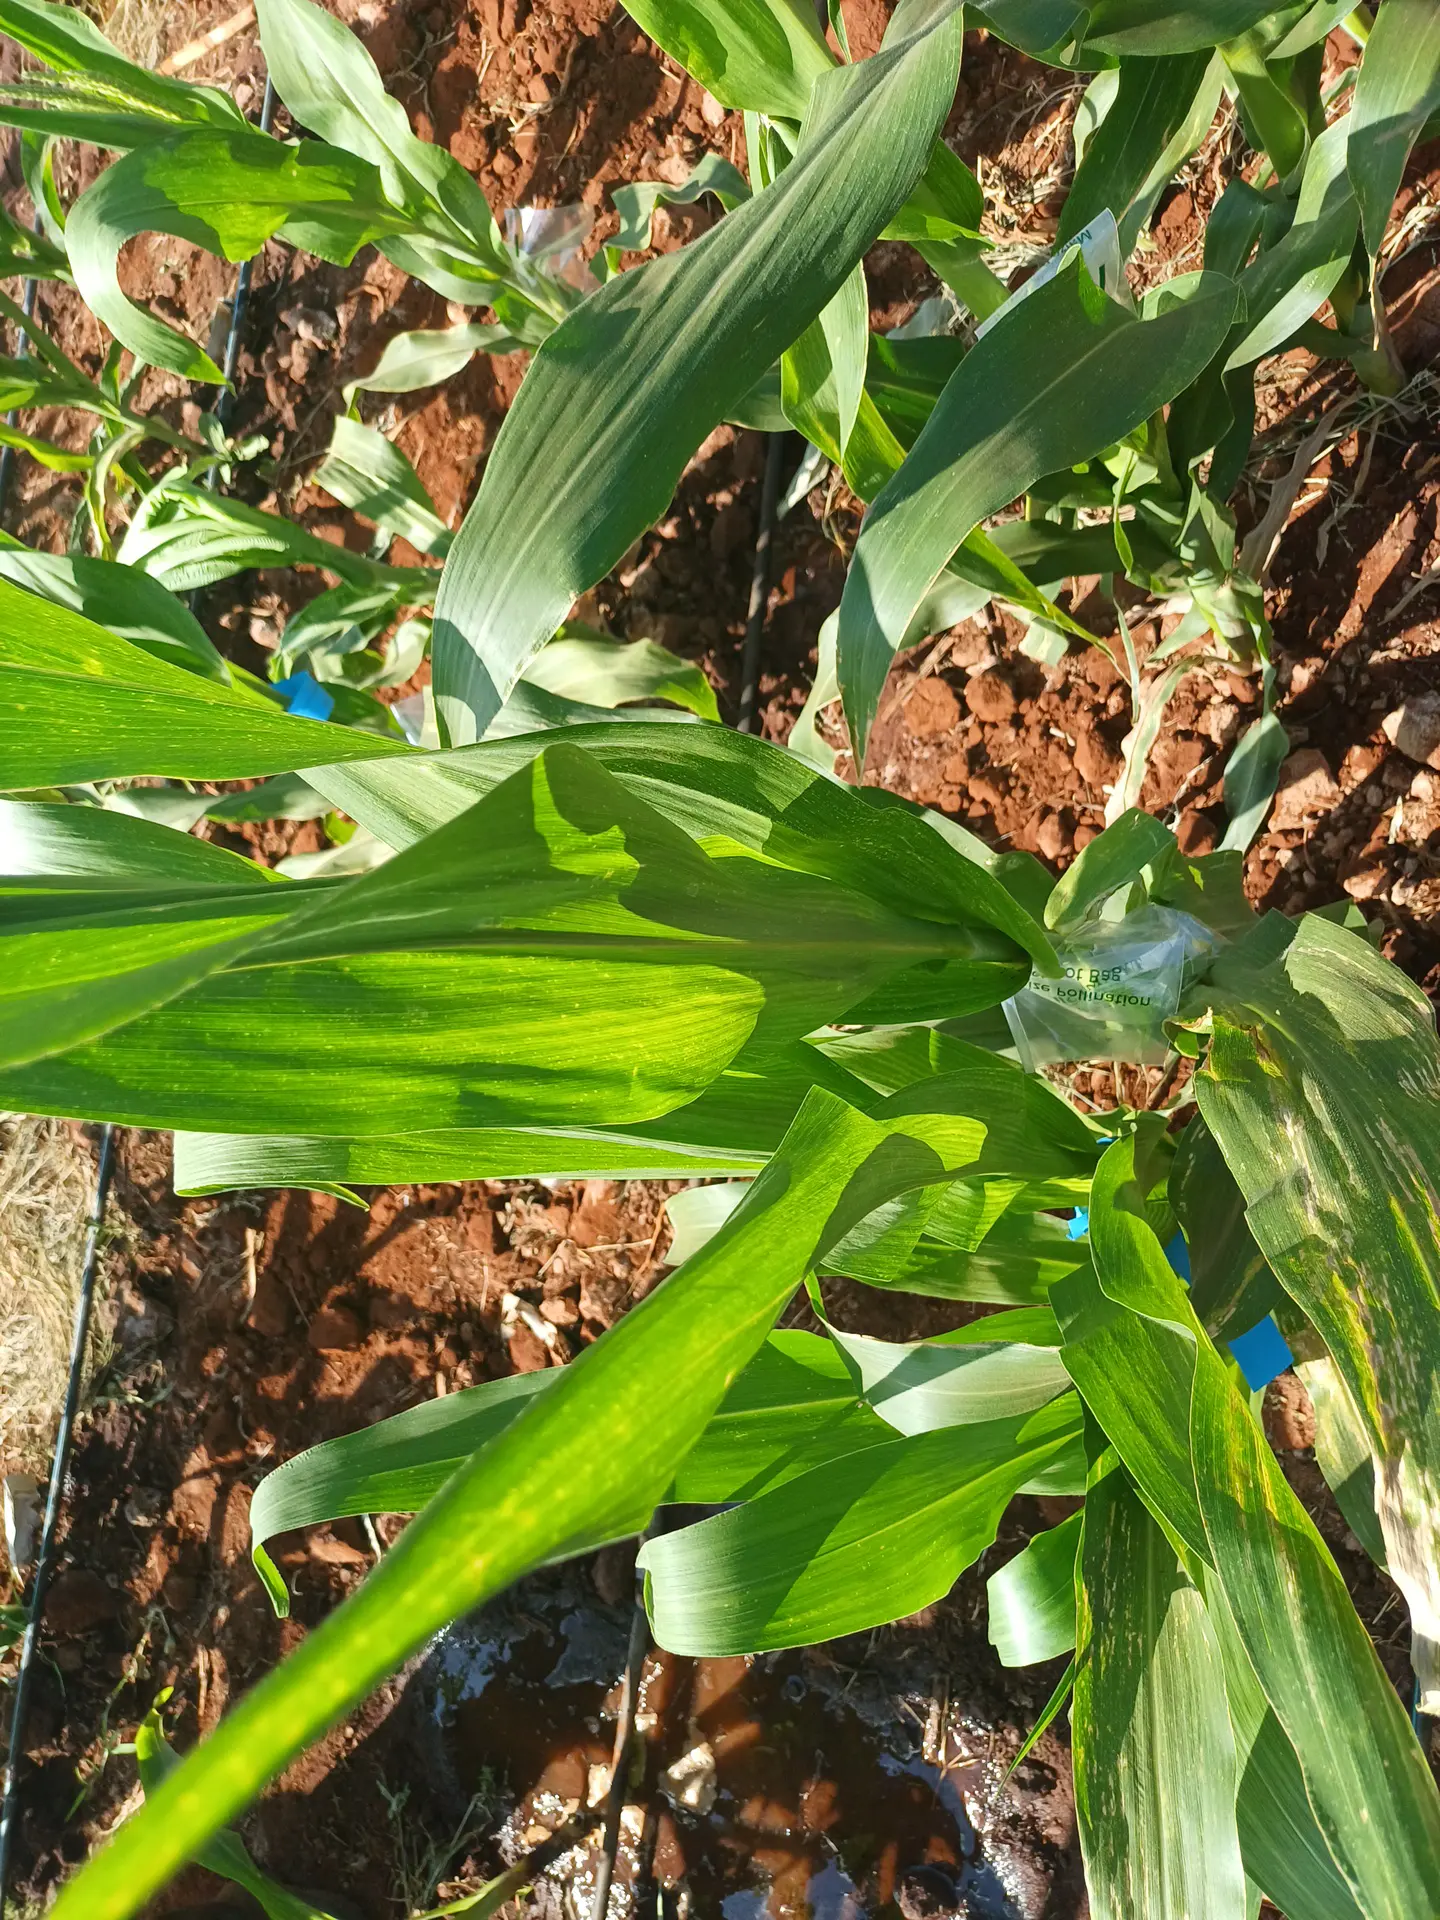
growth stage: maturity
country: Kenya
